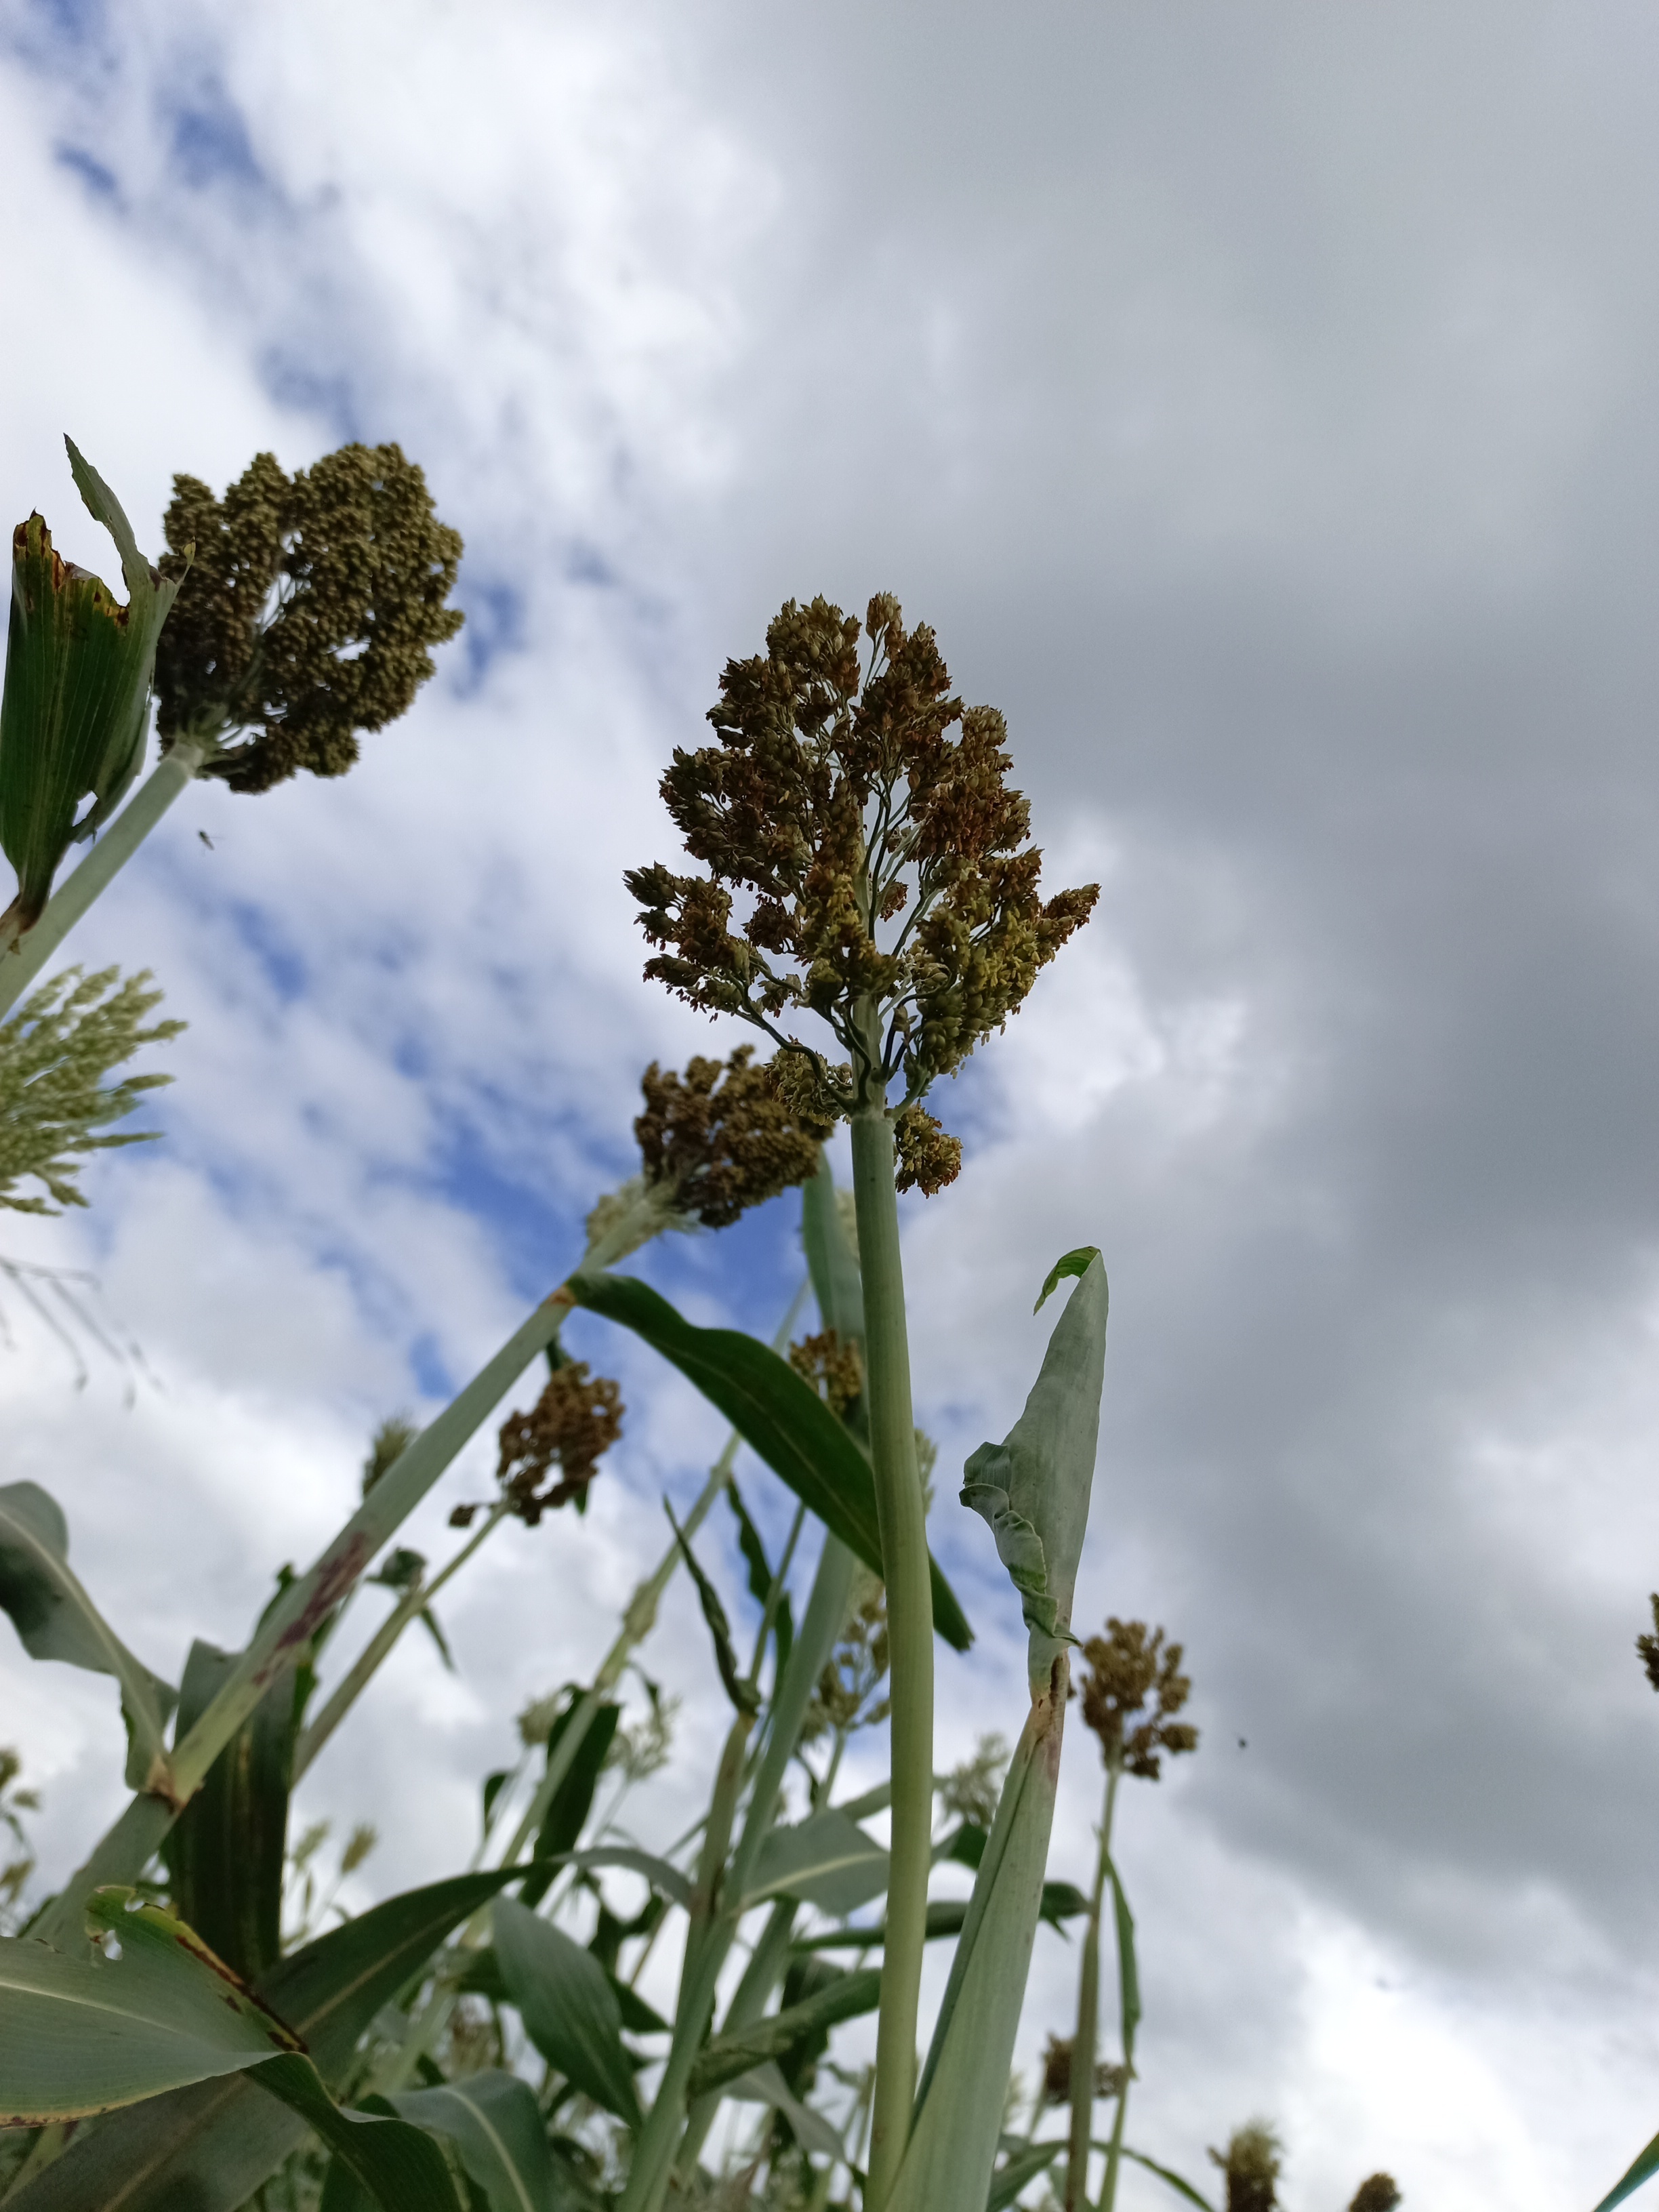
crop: sorghum
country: Tanzania
